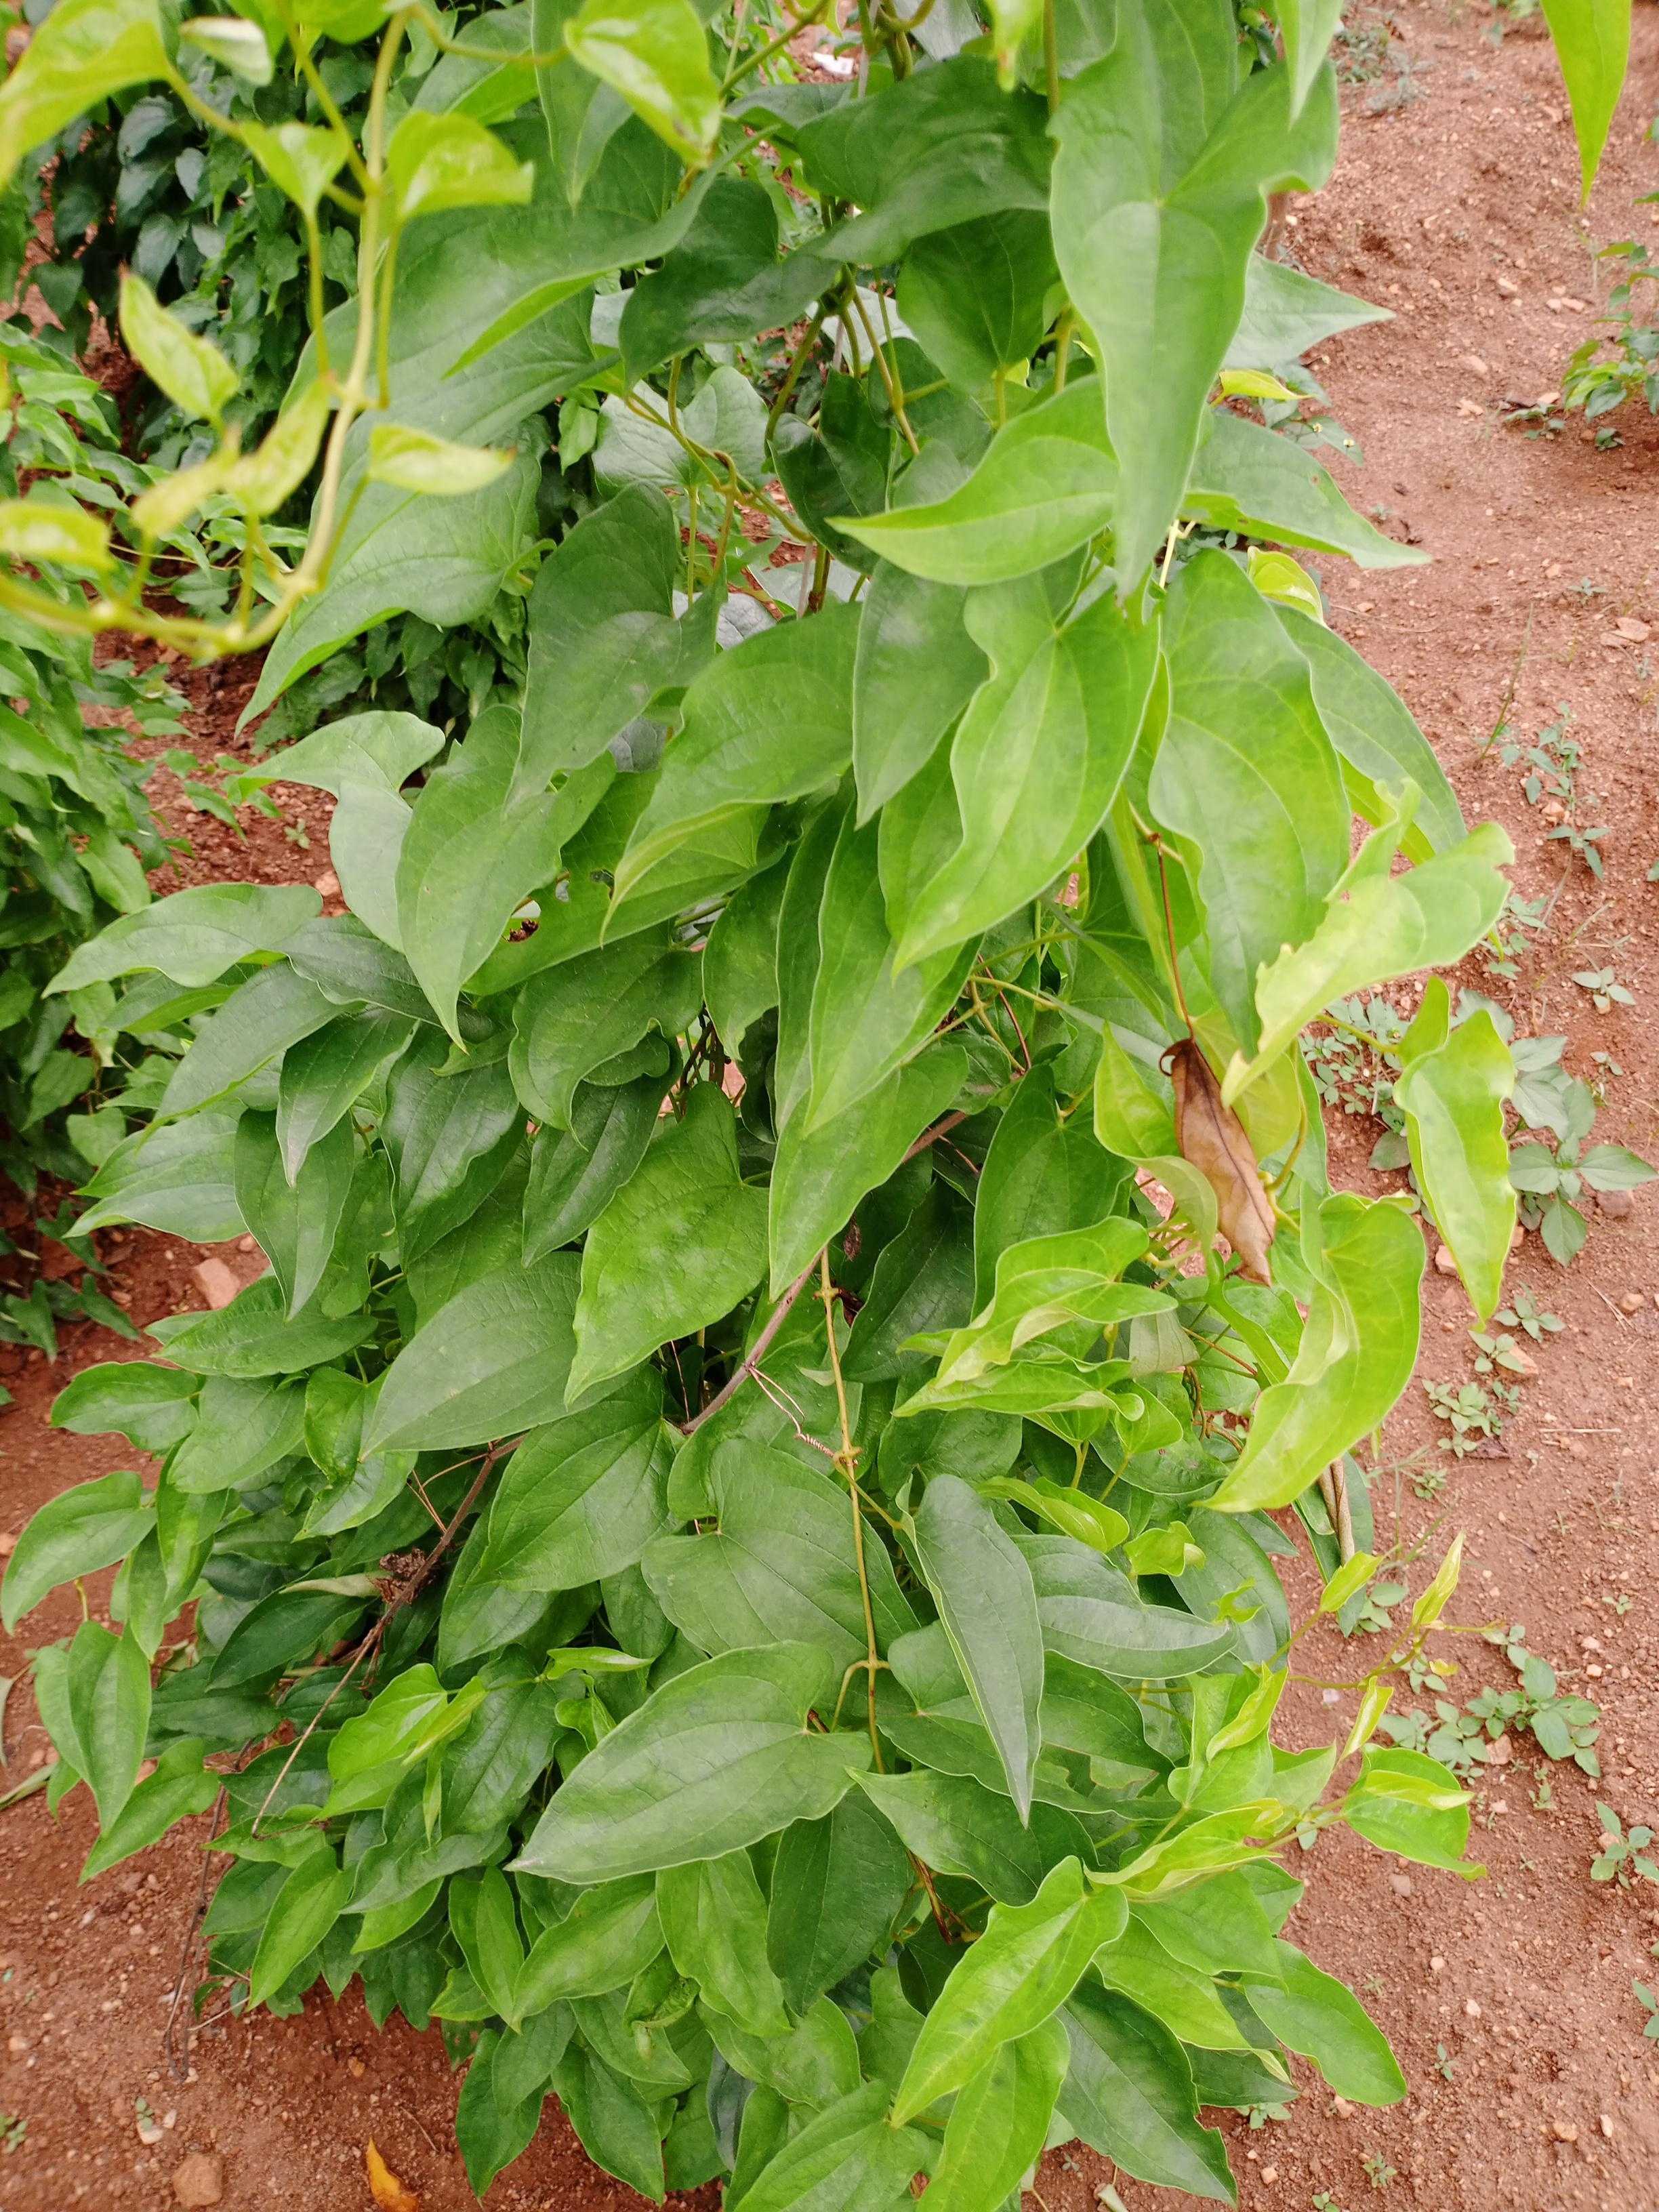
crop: yam
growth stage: vegetative
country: Nigeria
